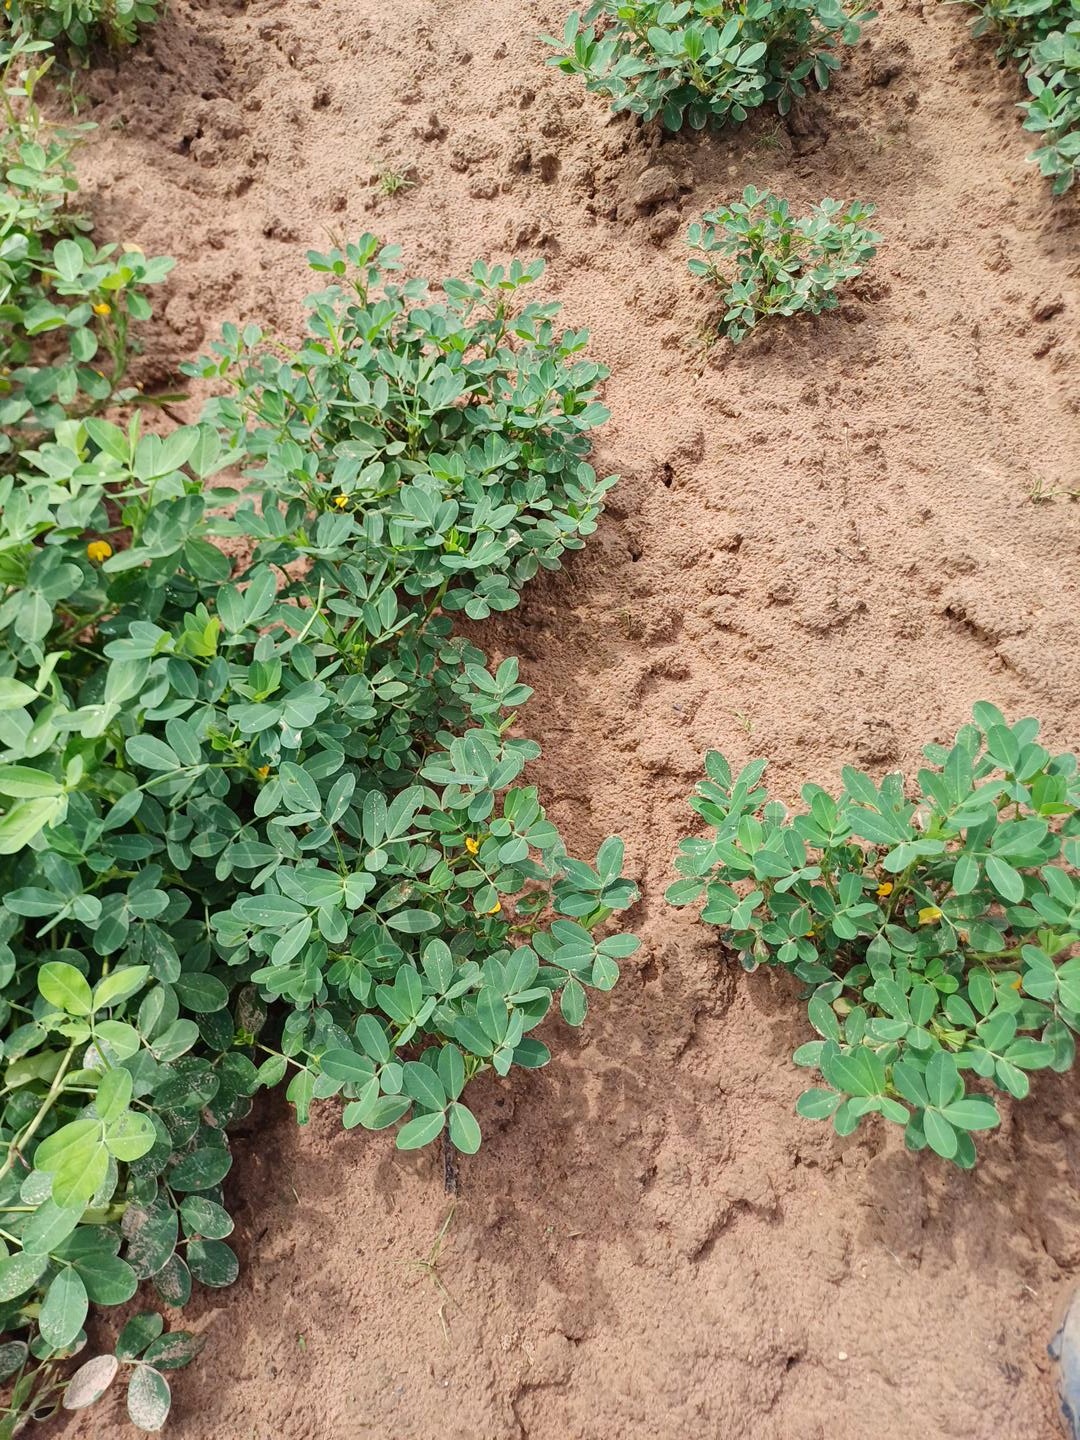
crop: groundnut
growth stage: flowering
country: Senegal
